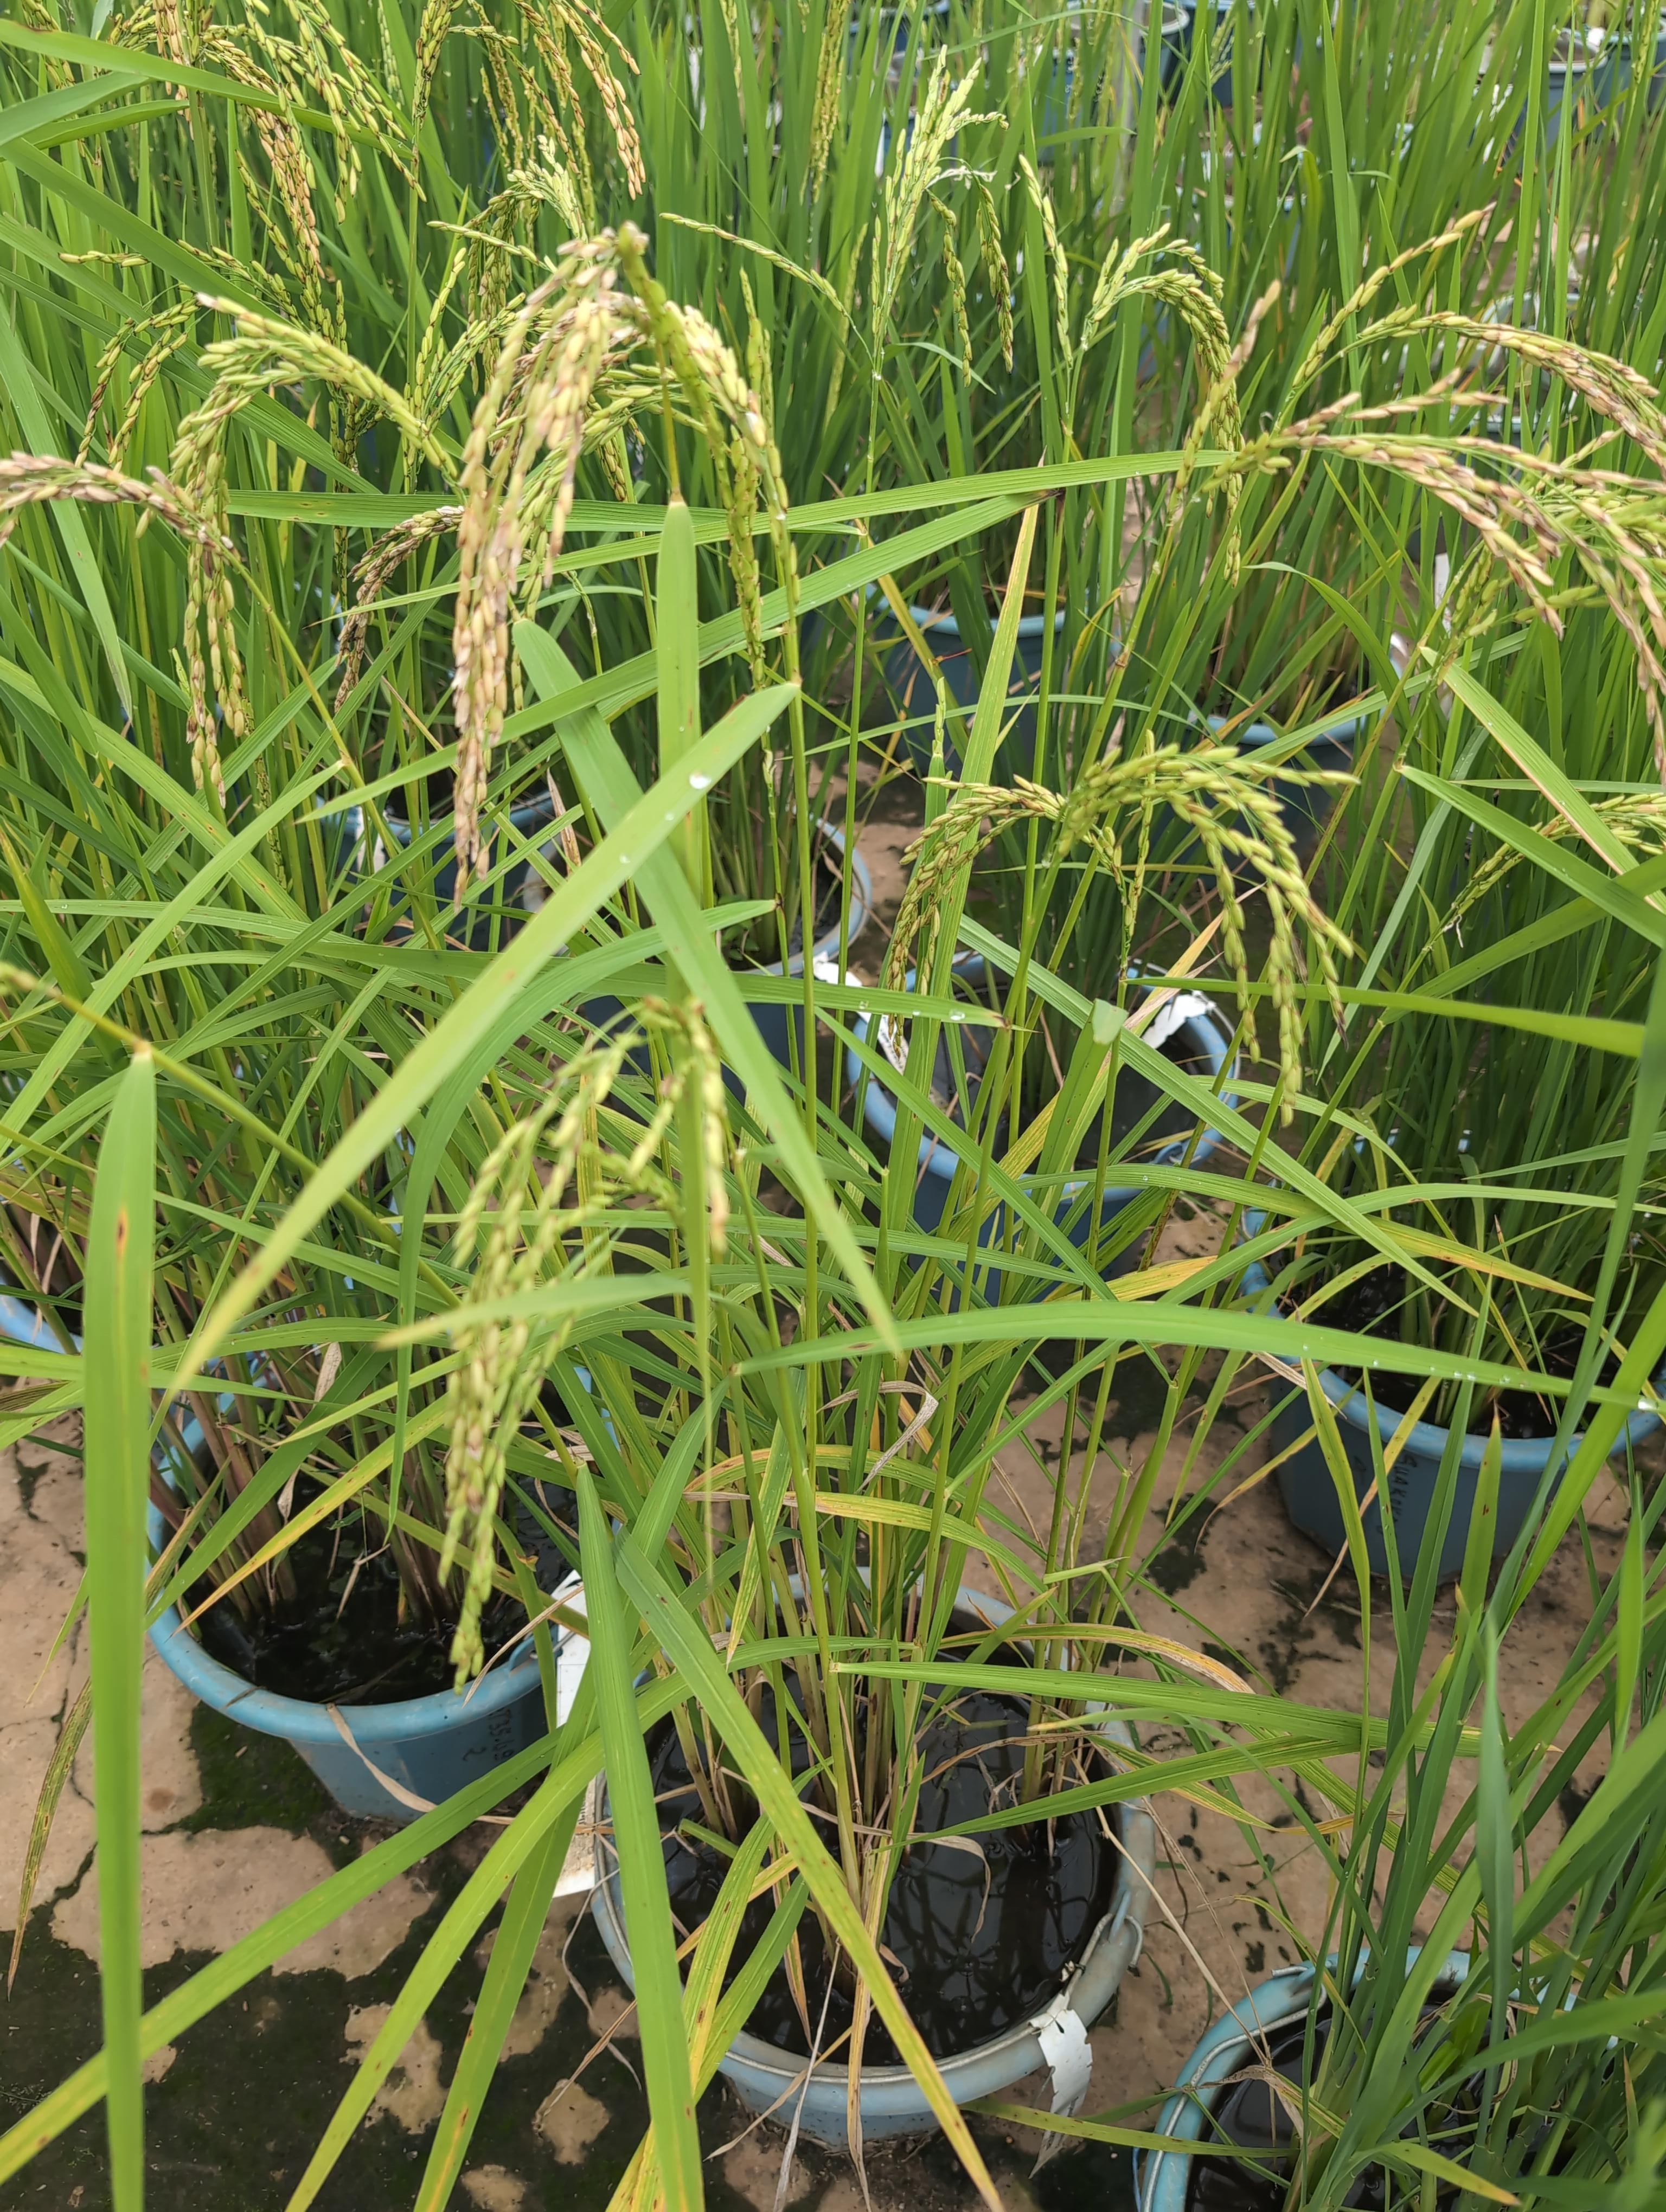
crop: rice
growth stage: stage dough
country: Côte d'Ivoire
